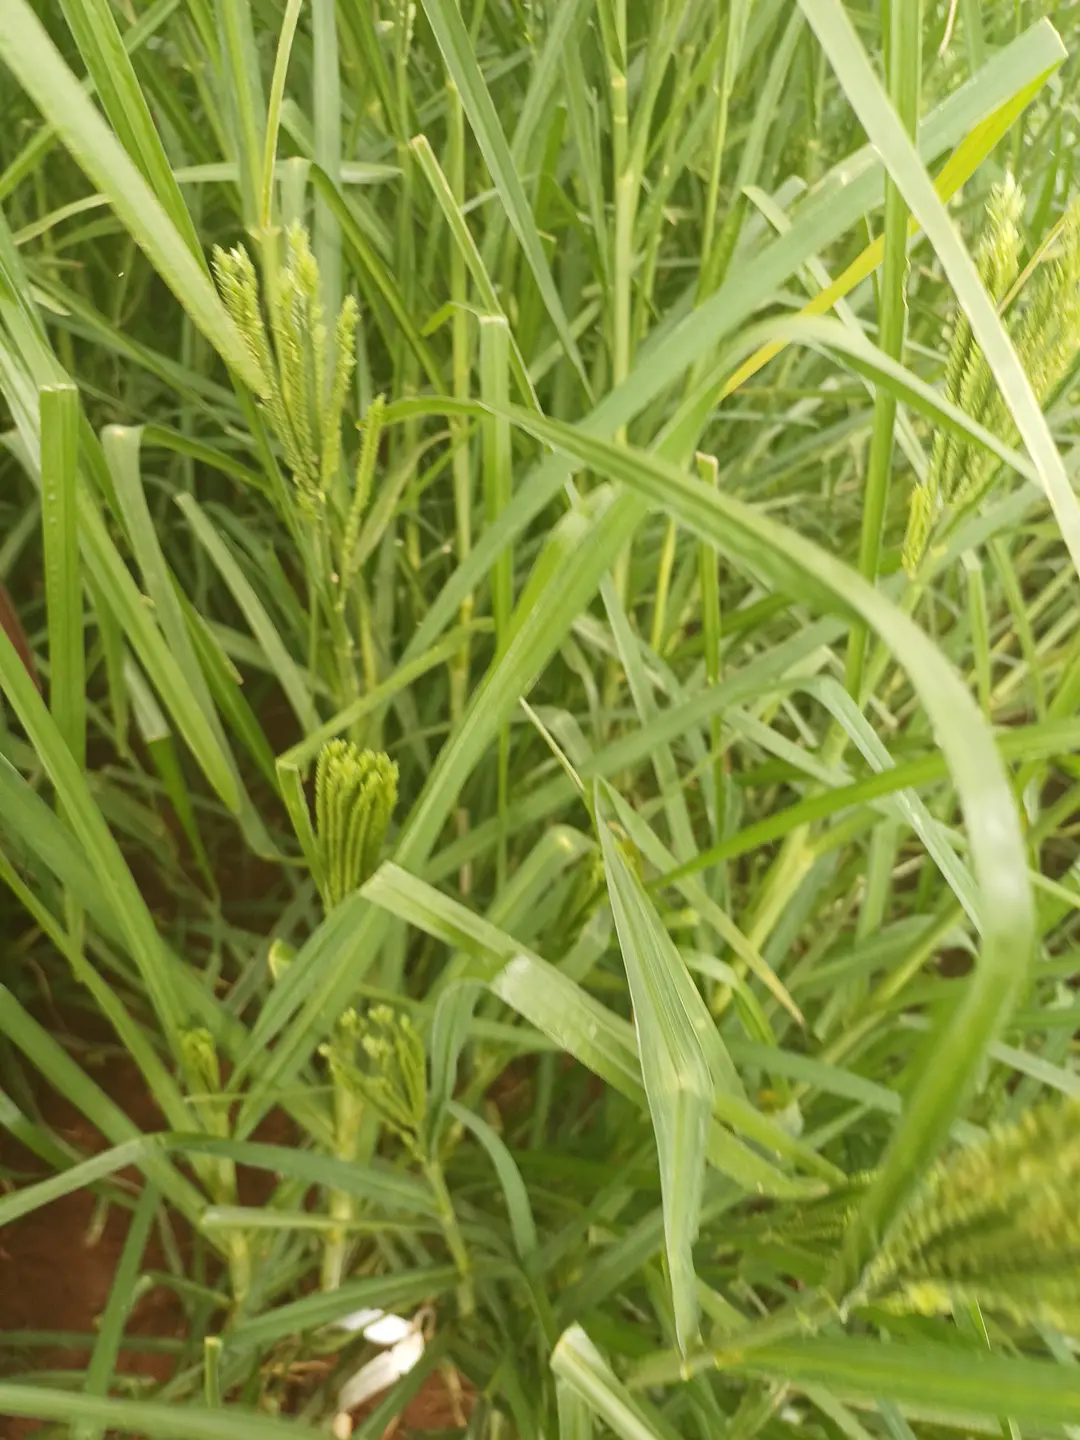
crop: finger millet
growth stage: flowering
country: Kenya
